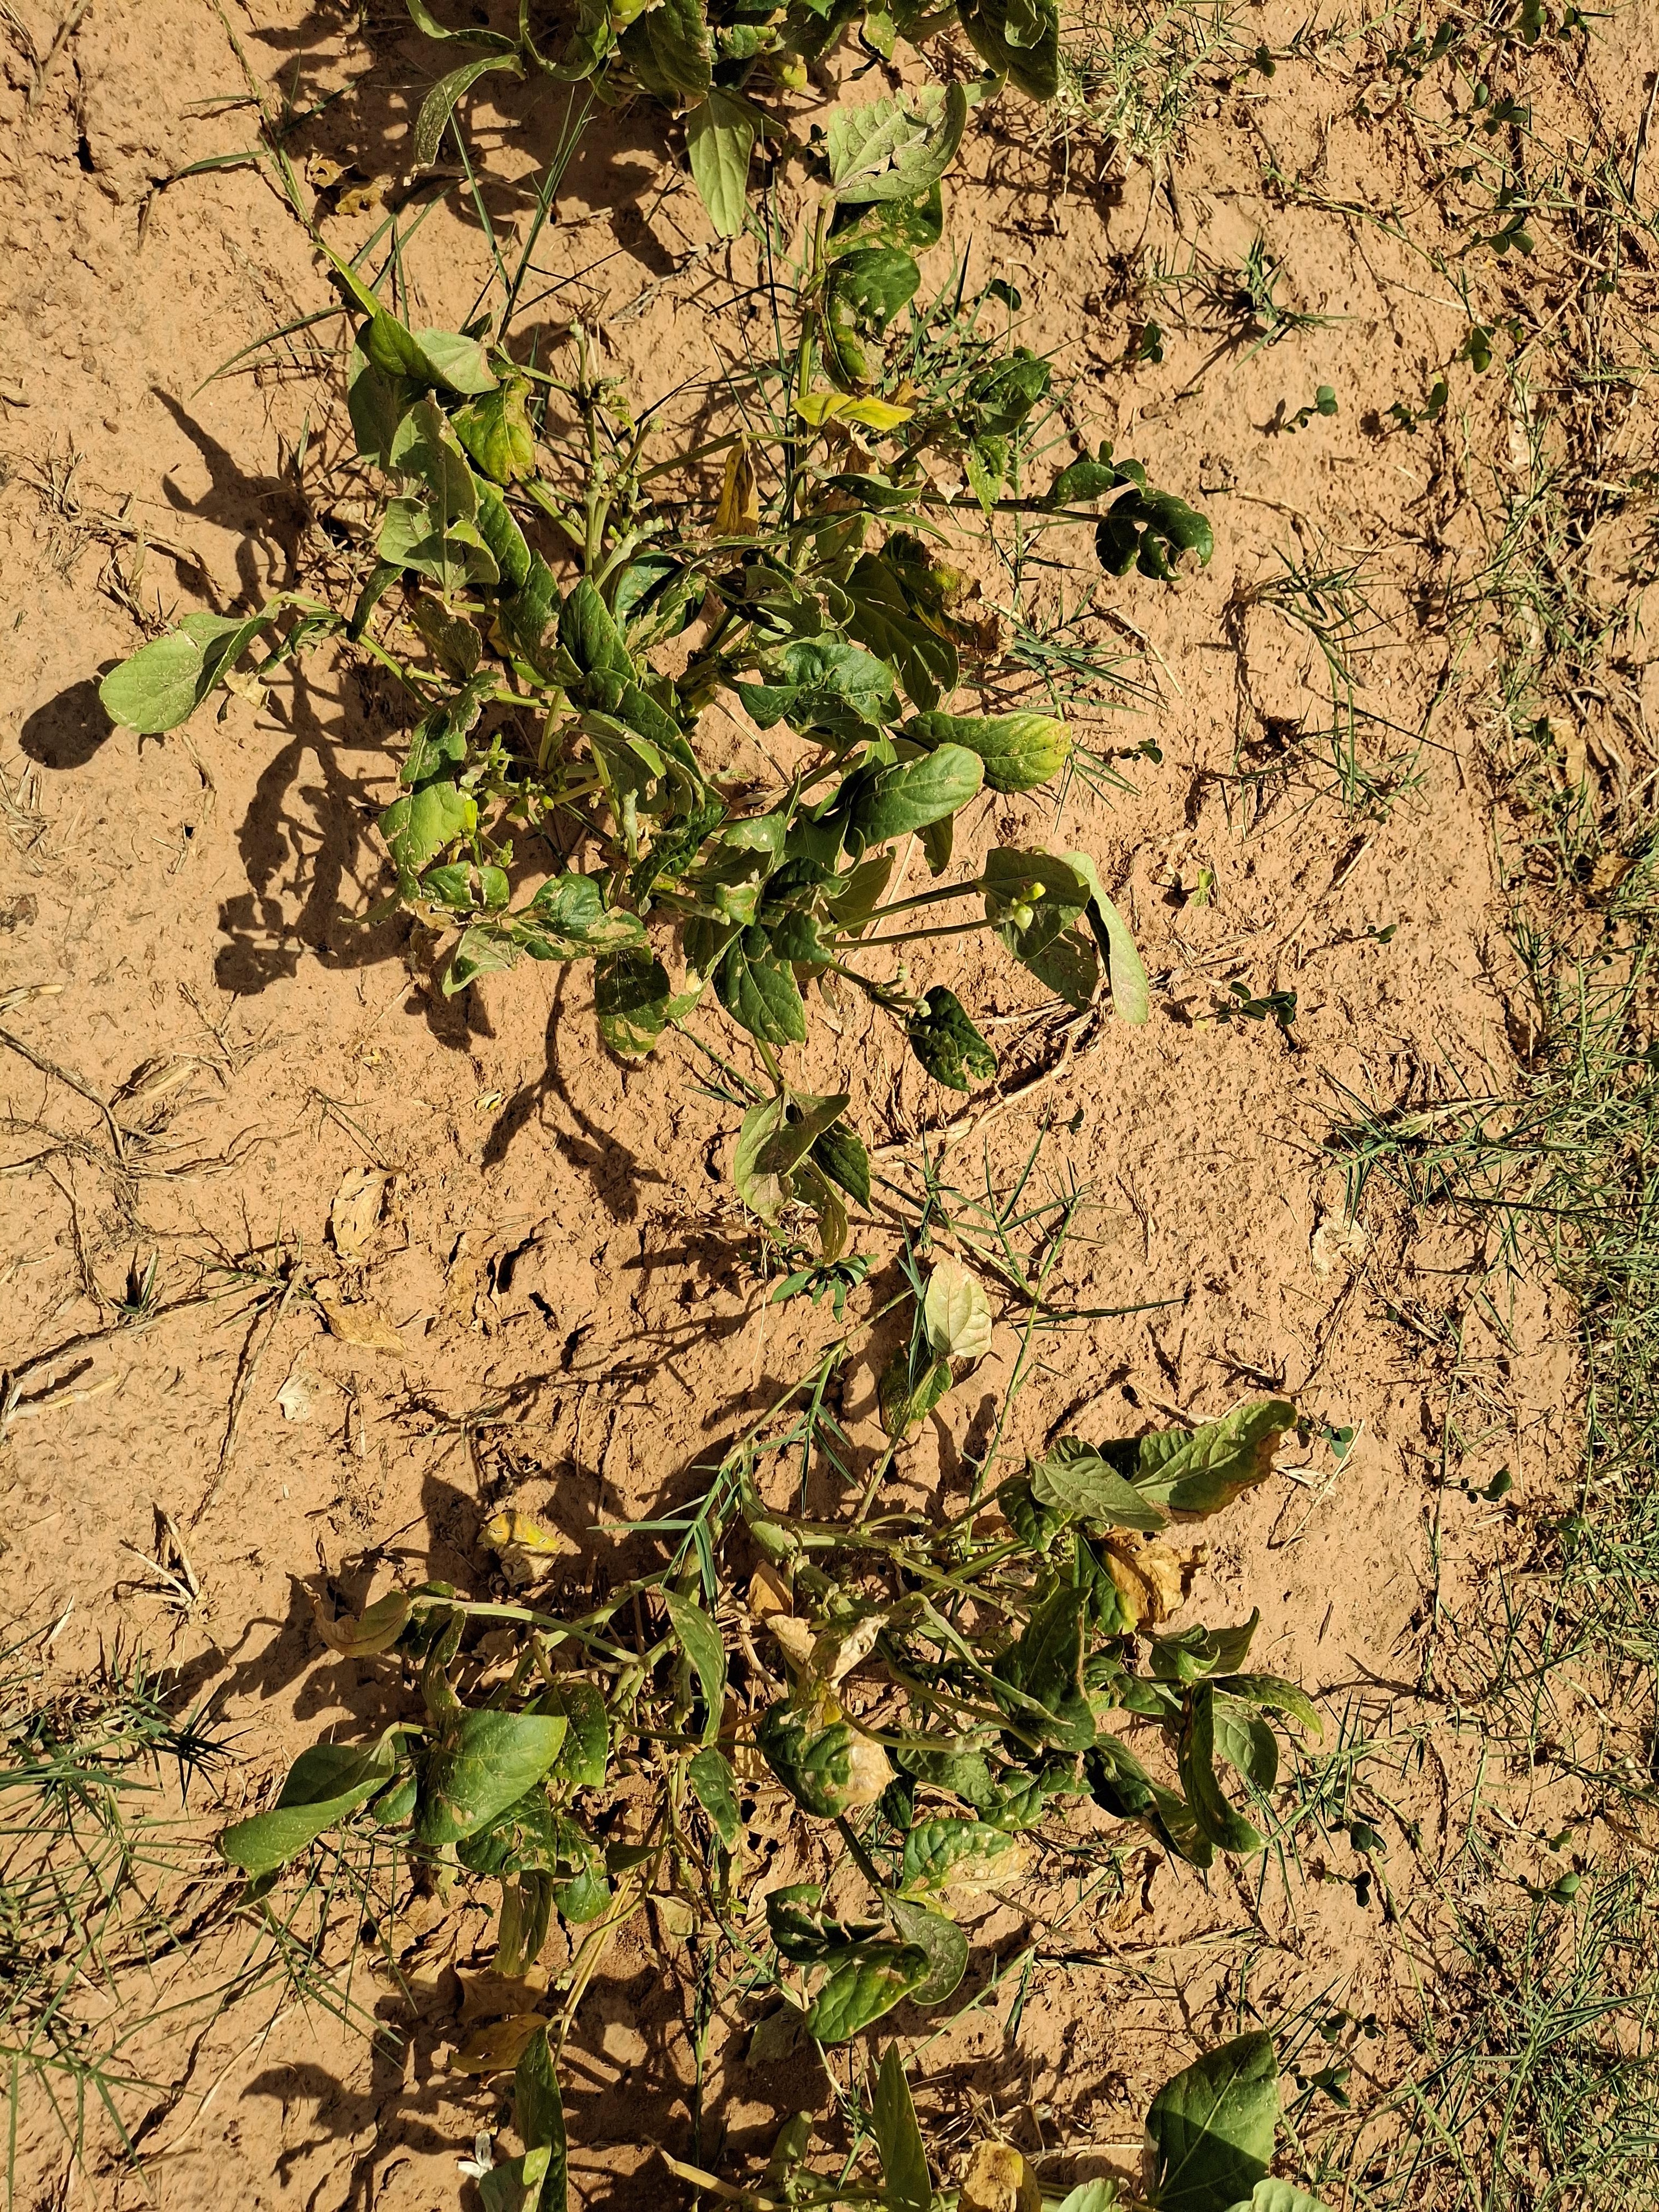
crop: cowpea
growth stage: harvest maturity
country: Nigeria
